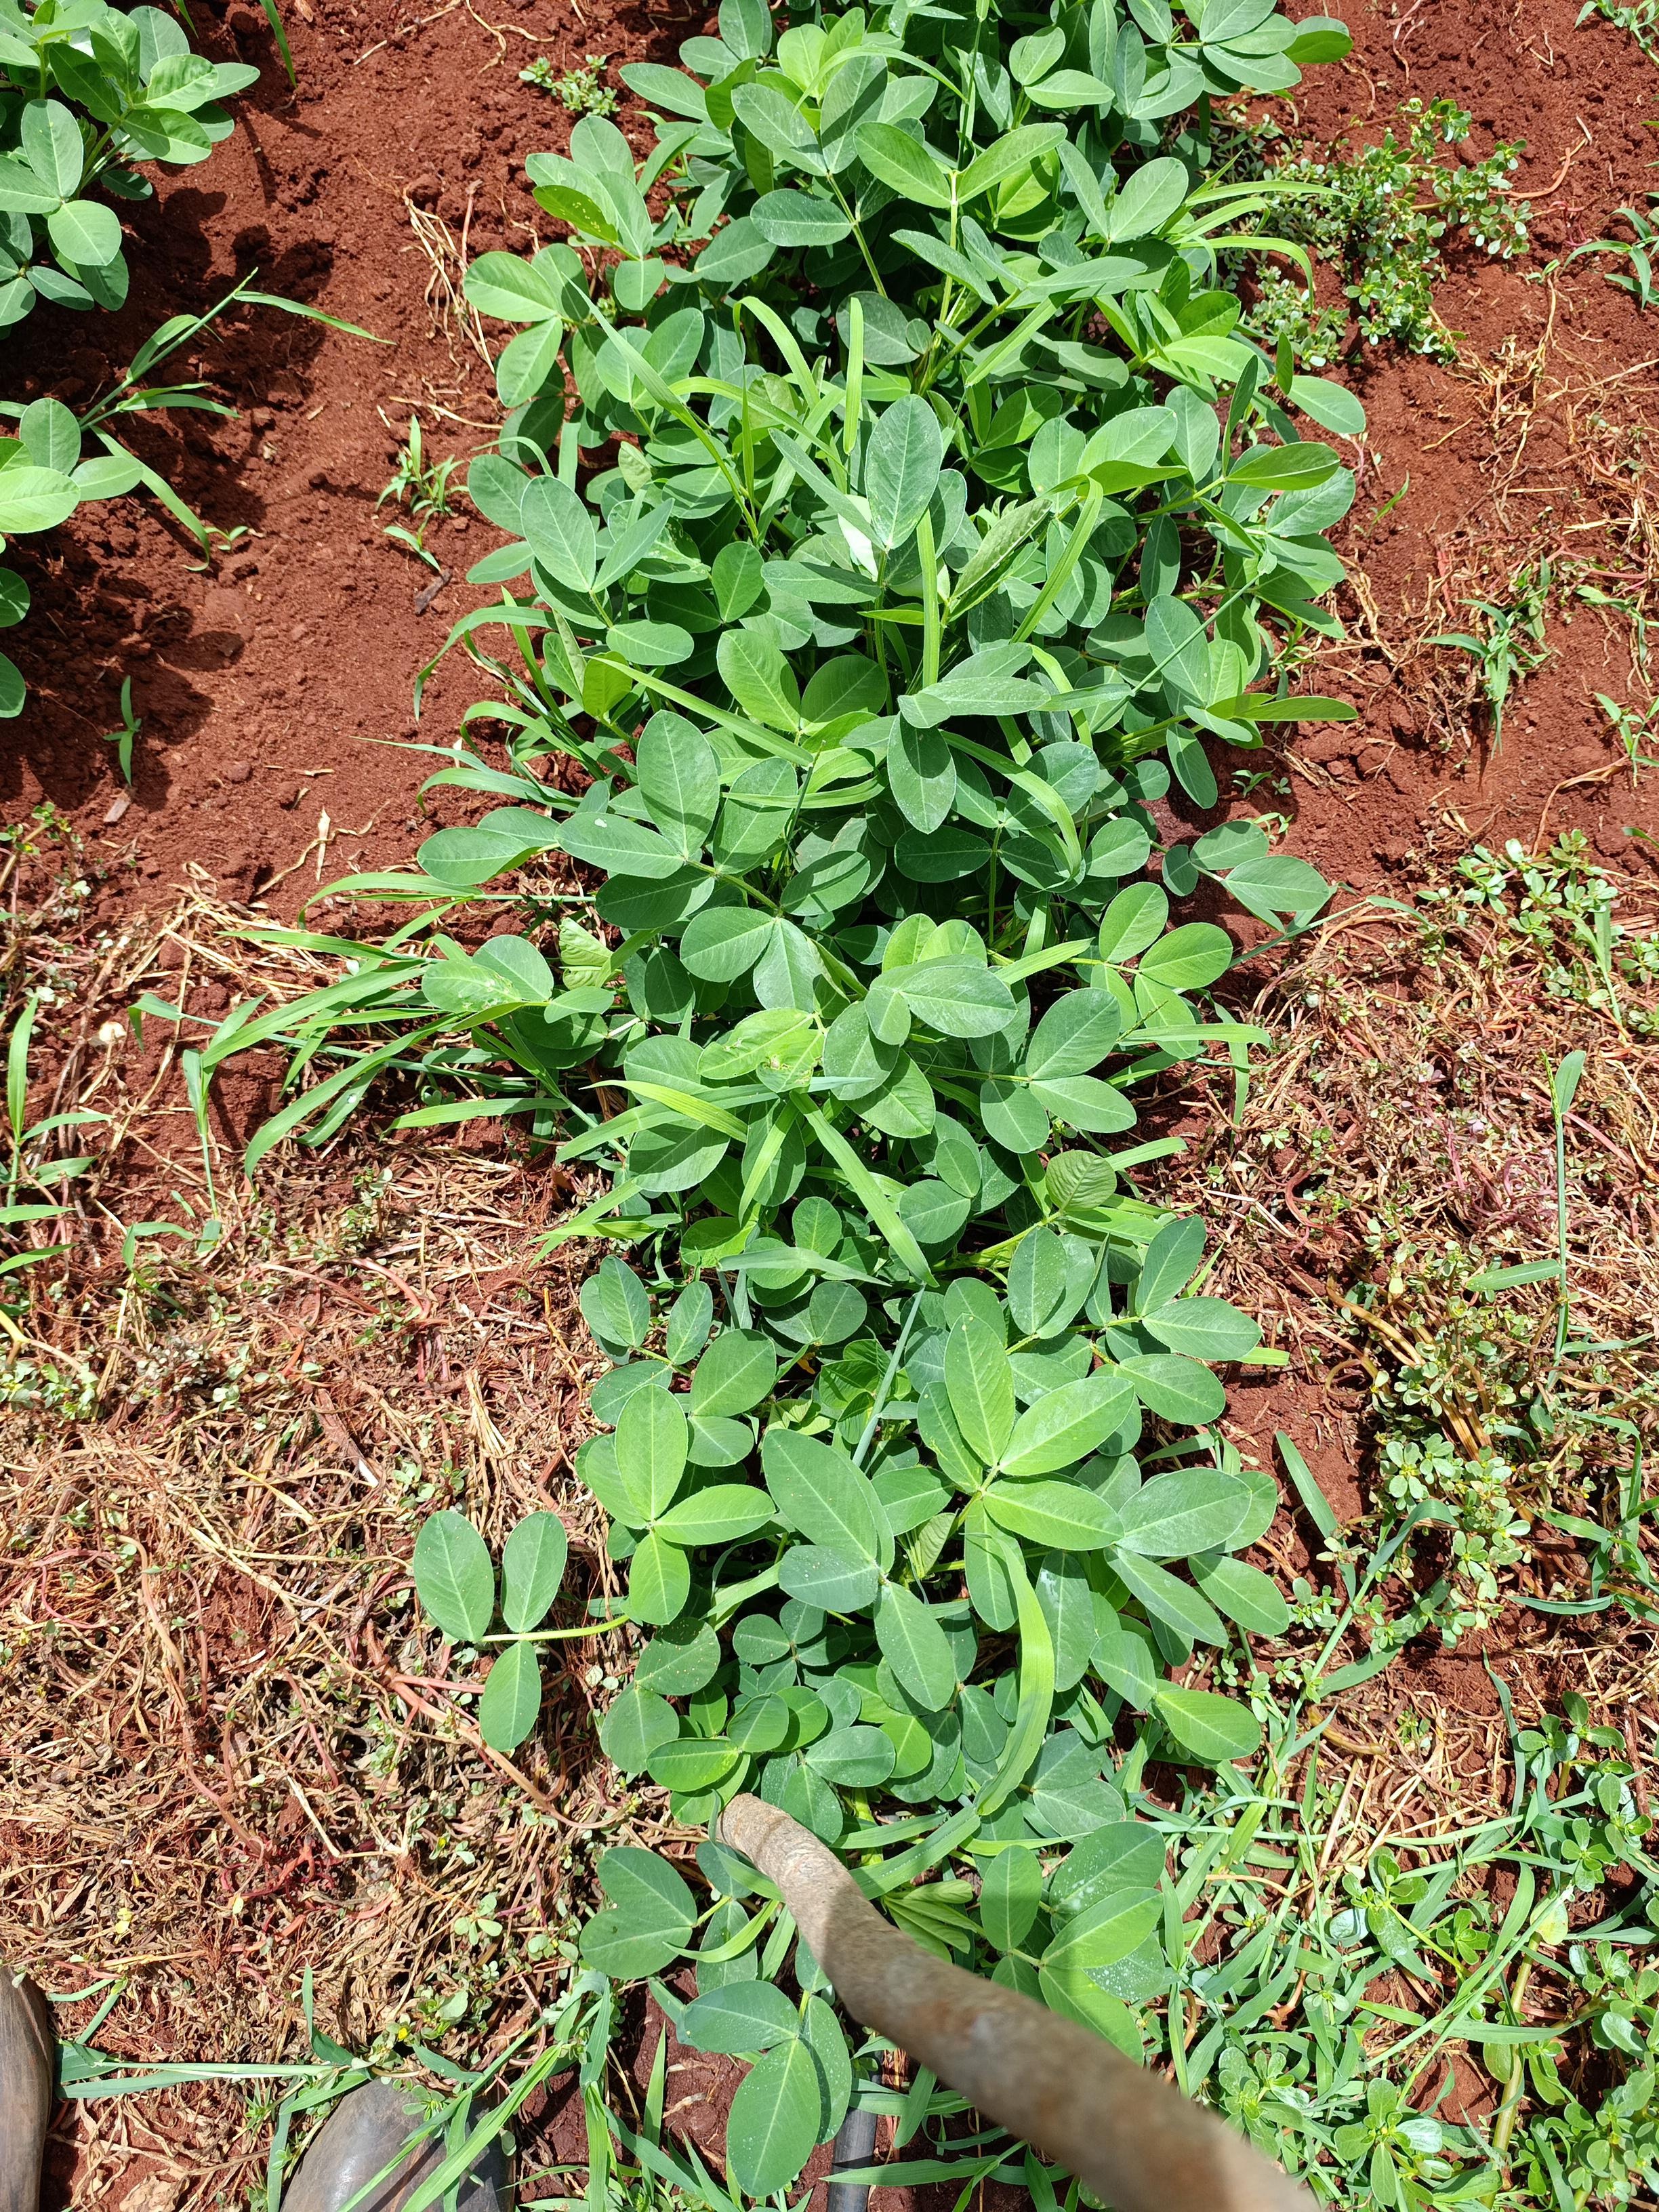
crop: groundnut
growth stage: flowering
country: Kenya
